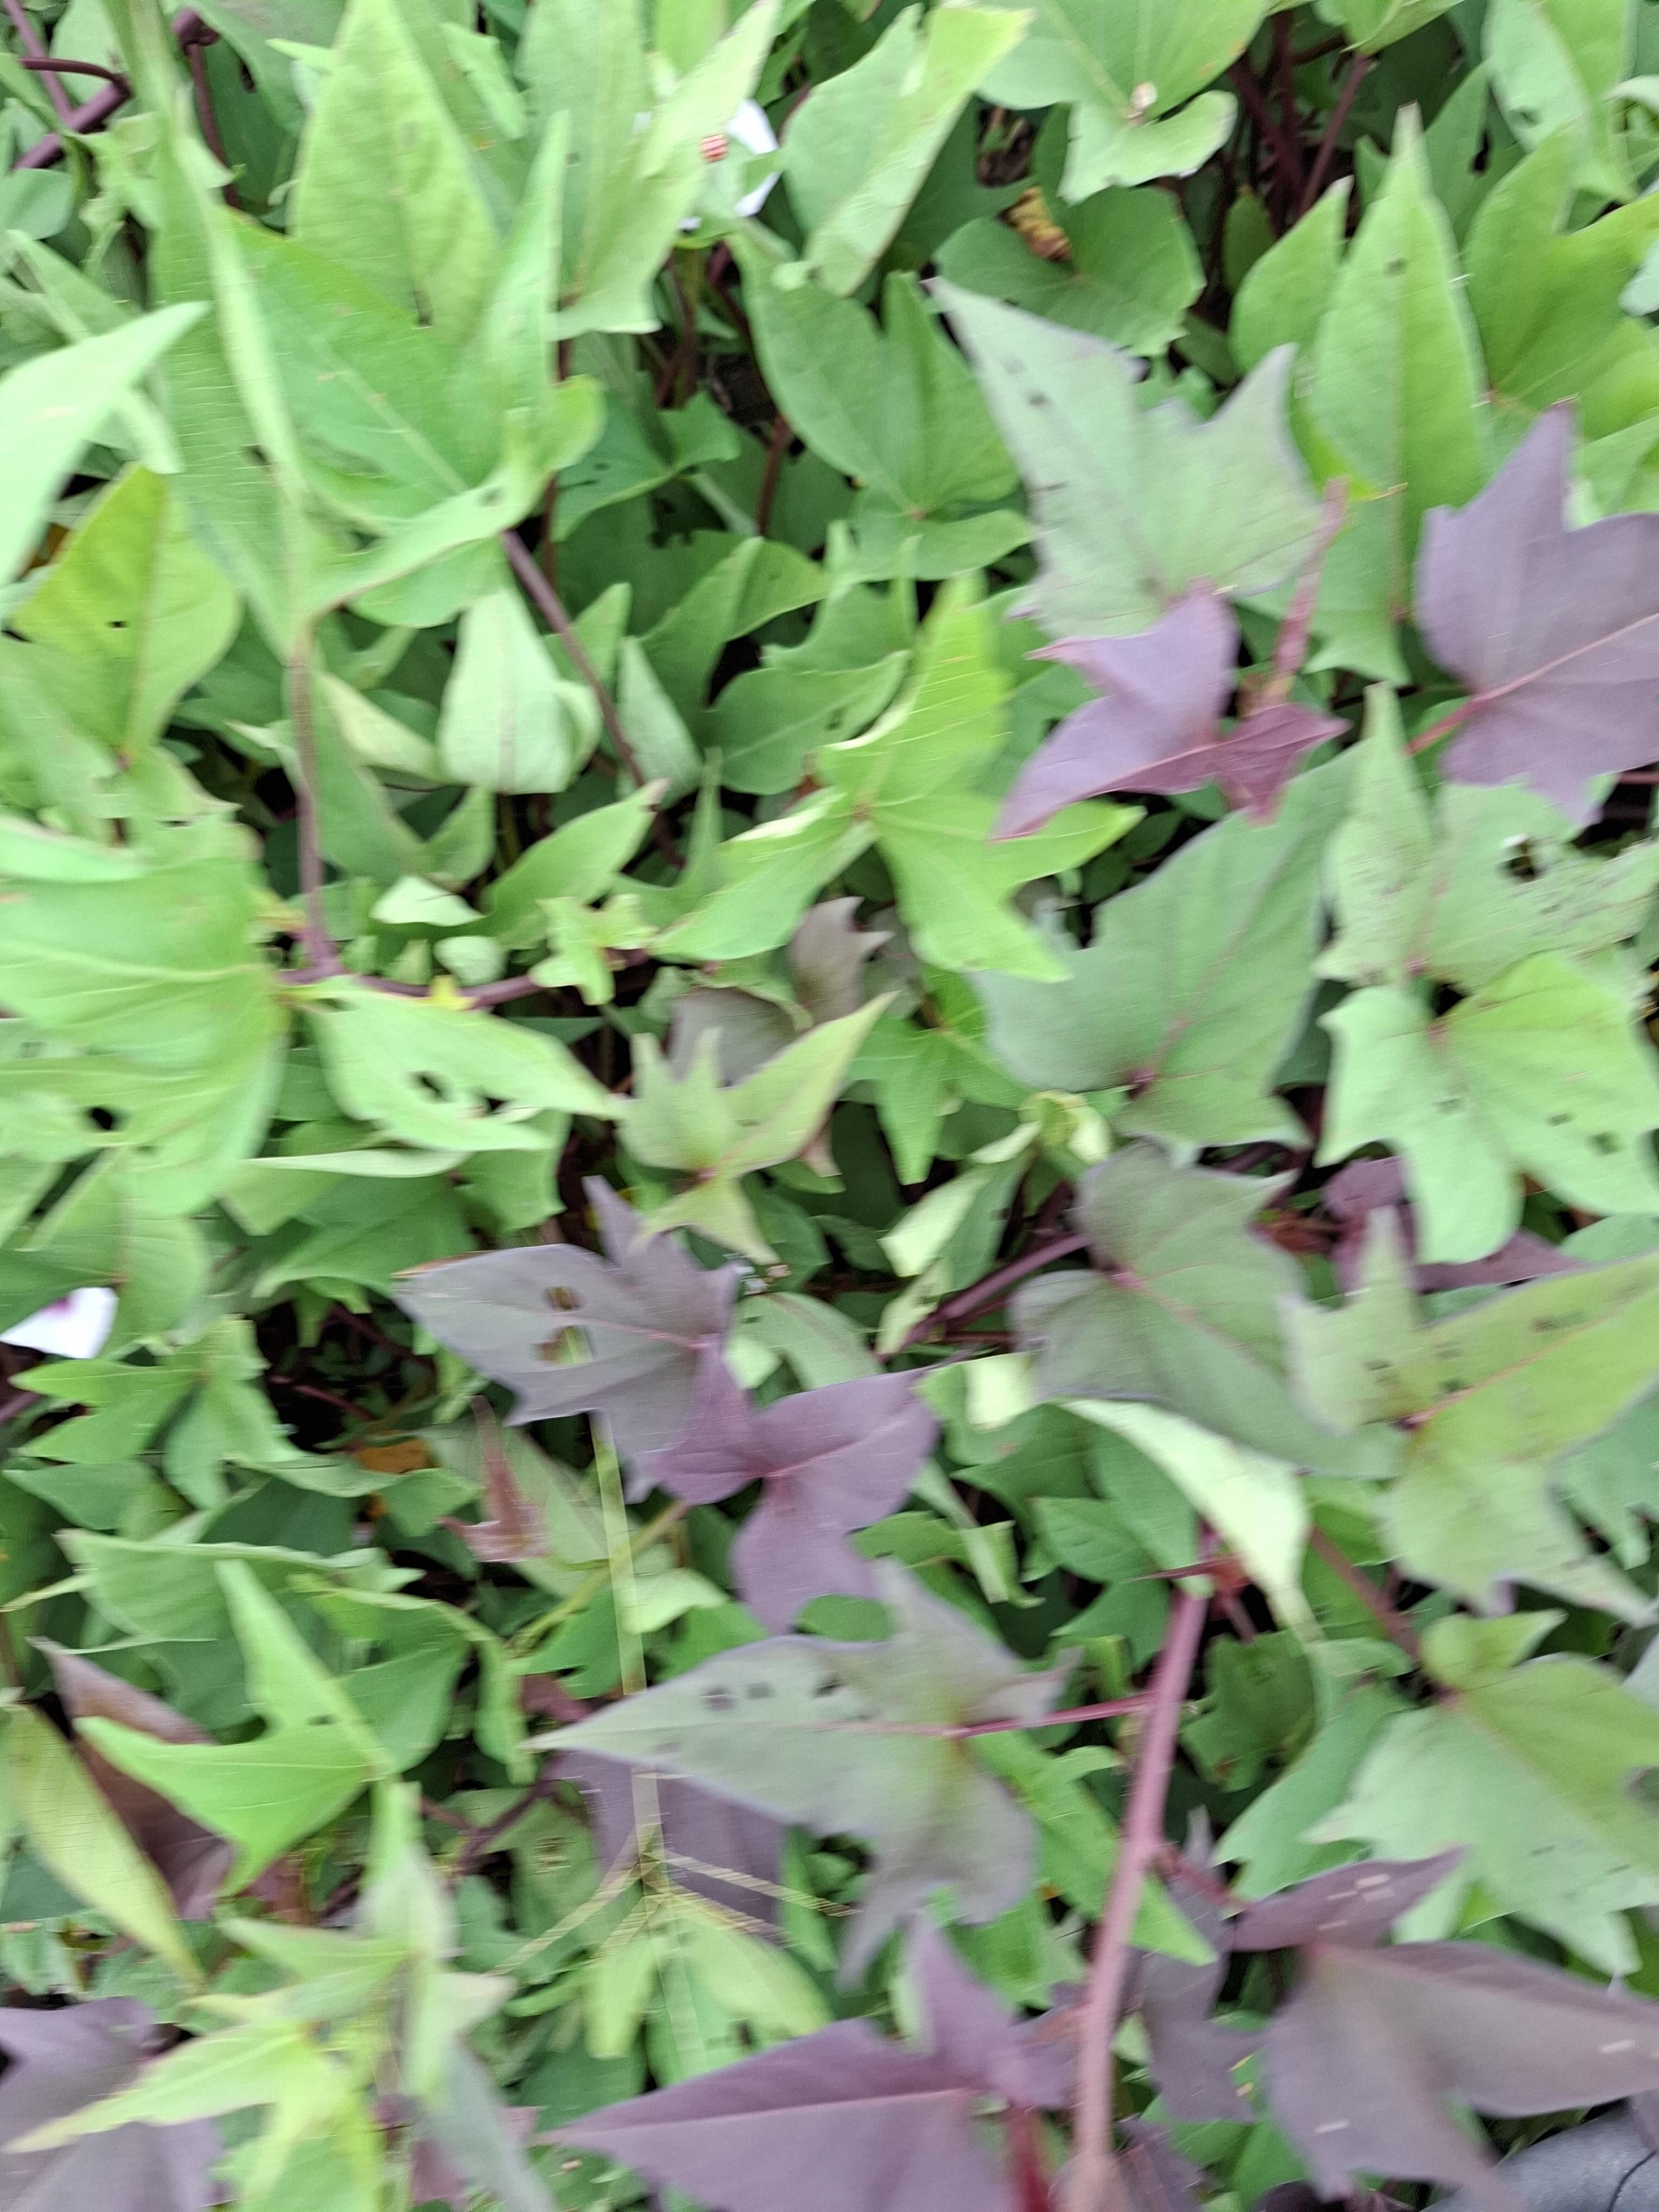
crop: sweet potato
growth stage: flowering
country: Tanzania
